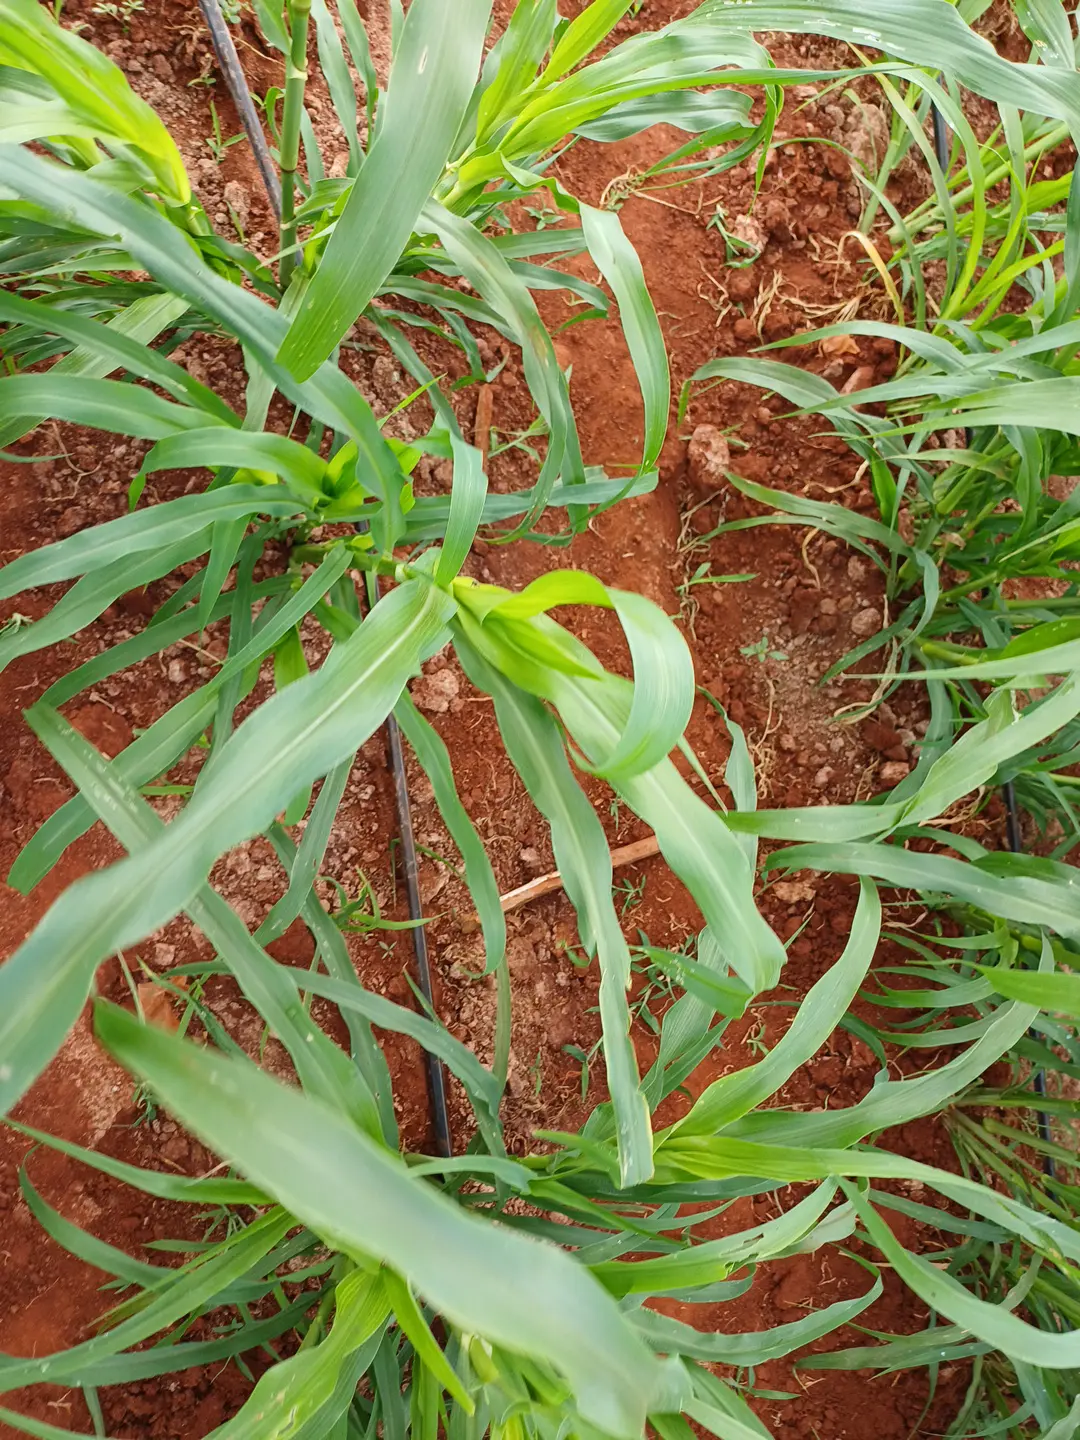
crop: pearl millet
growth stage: flowering
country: Kenya
